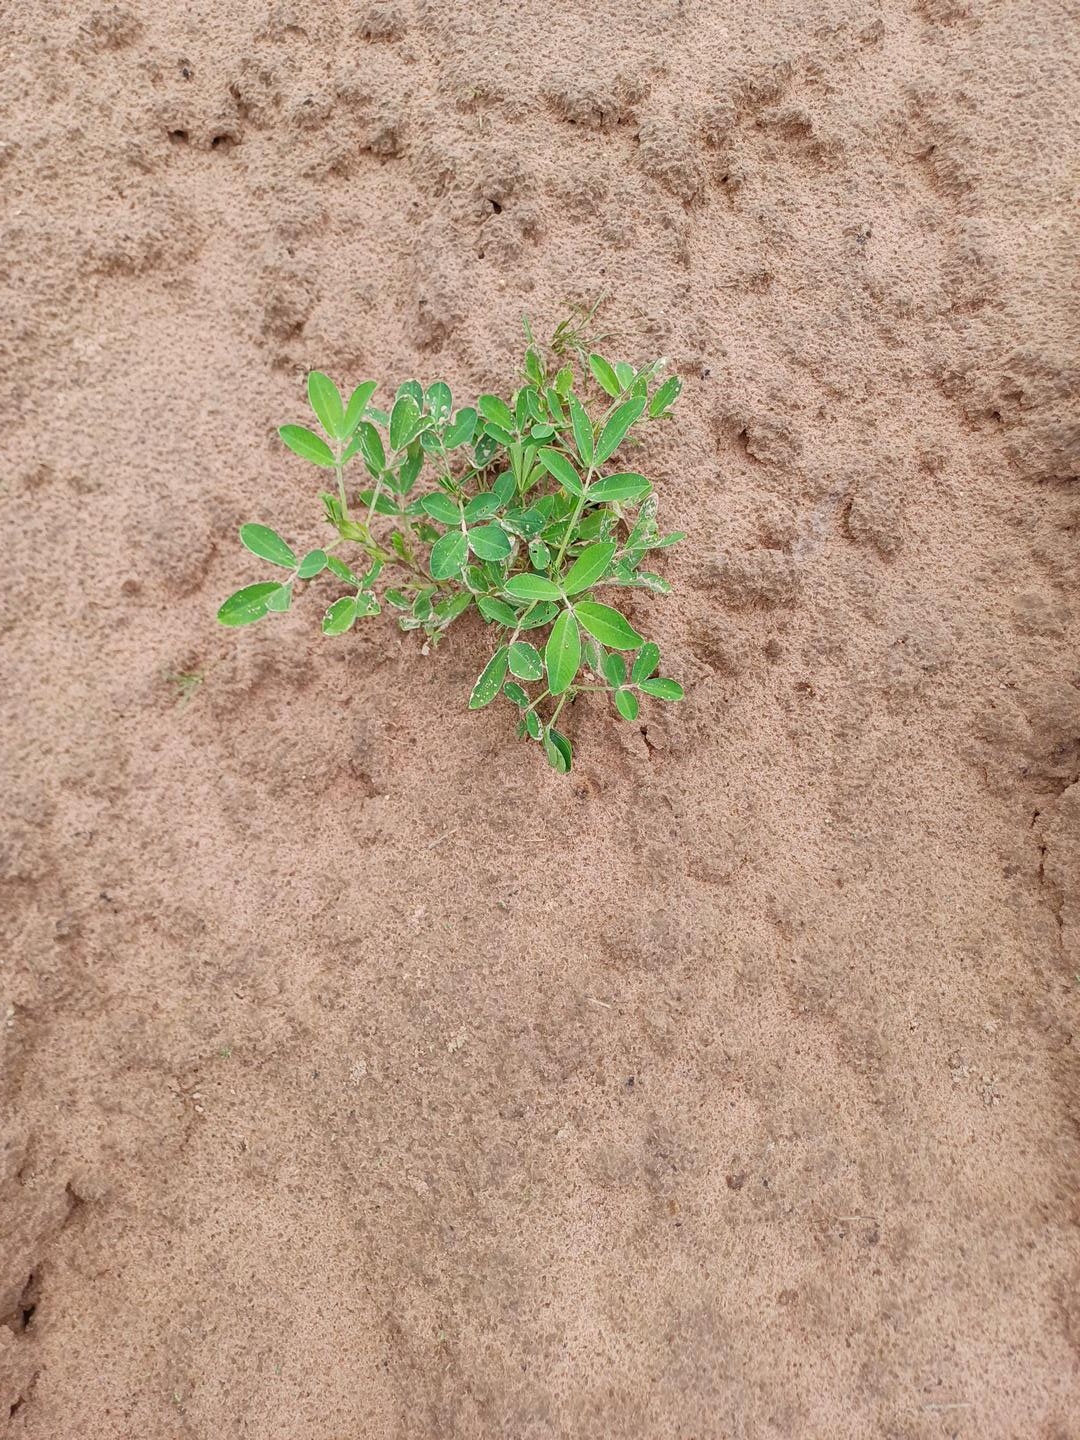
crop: groundnut
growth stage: flowering
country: Senegal
